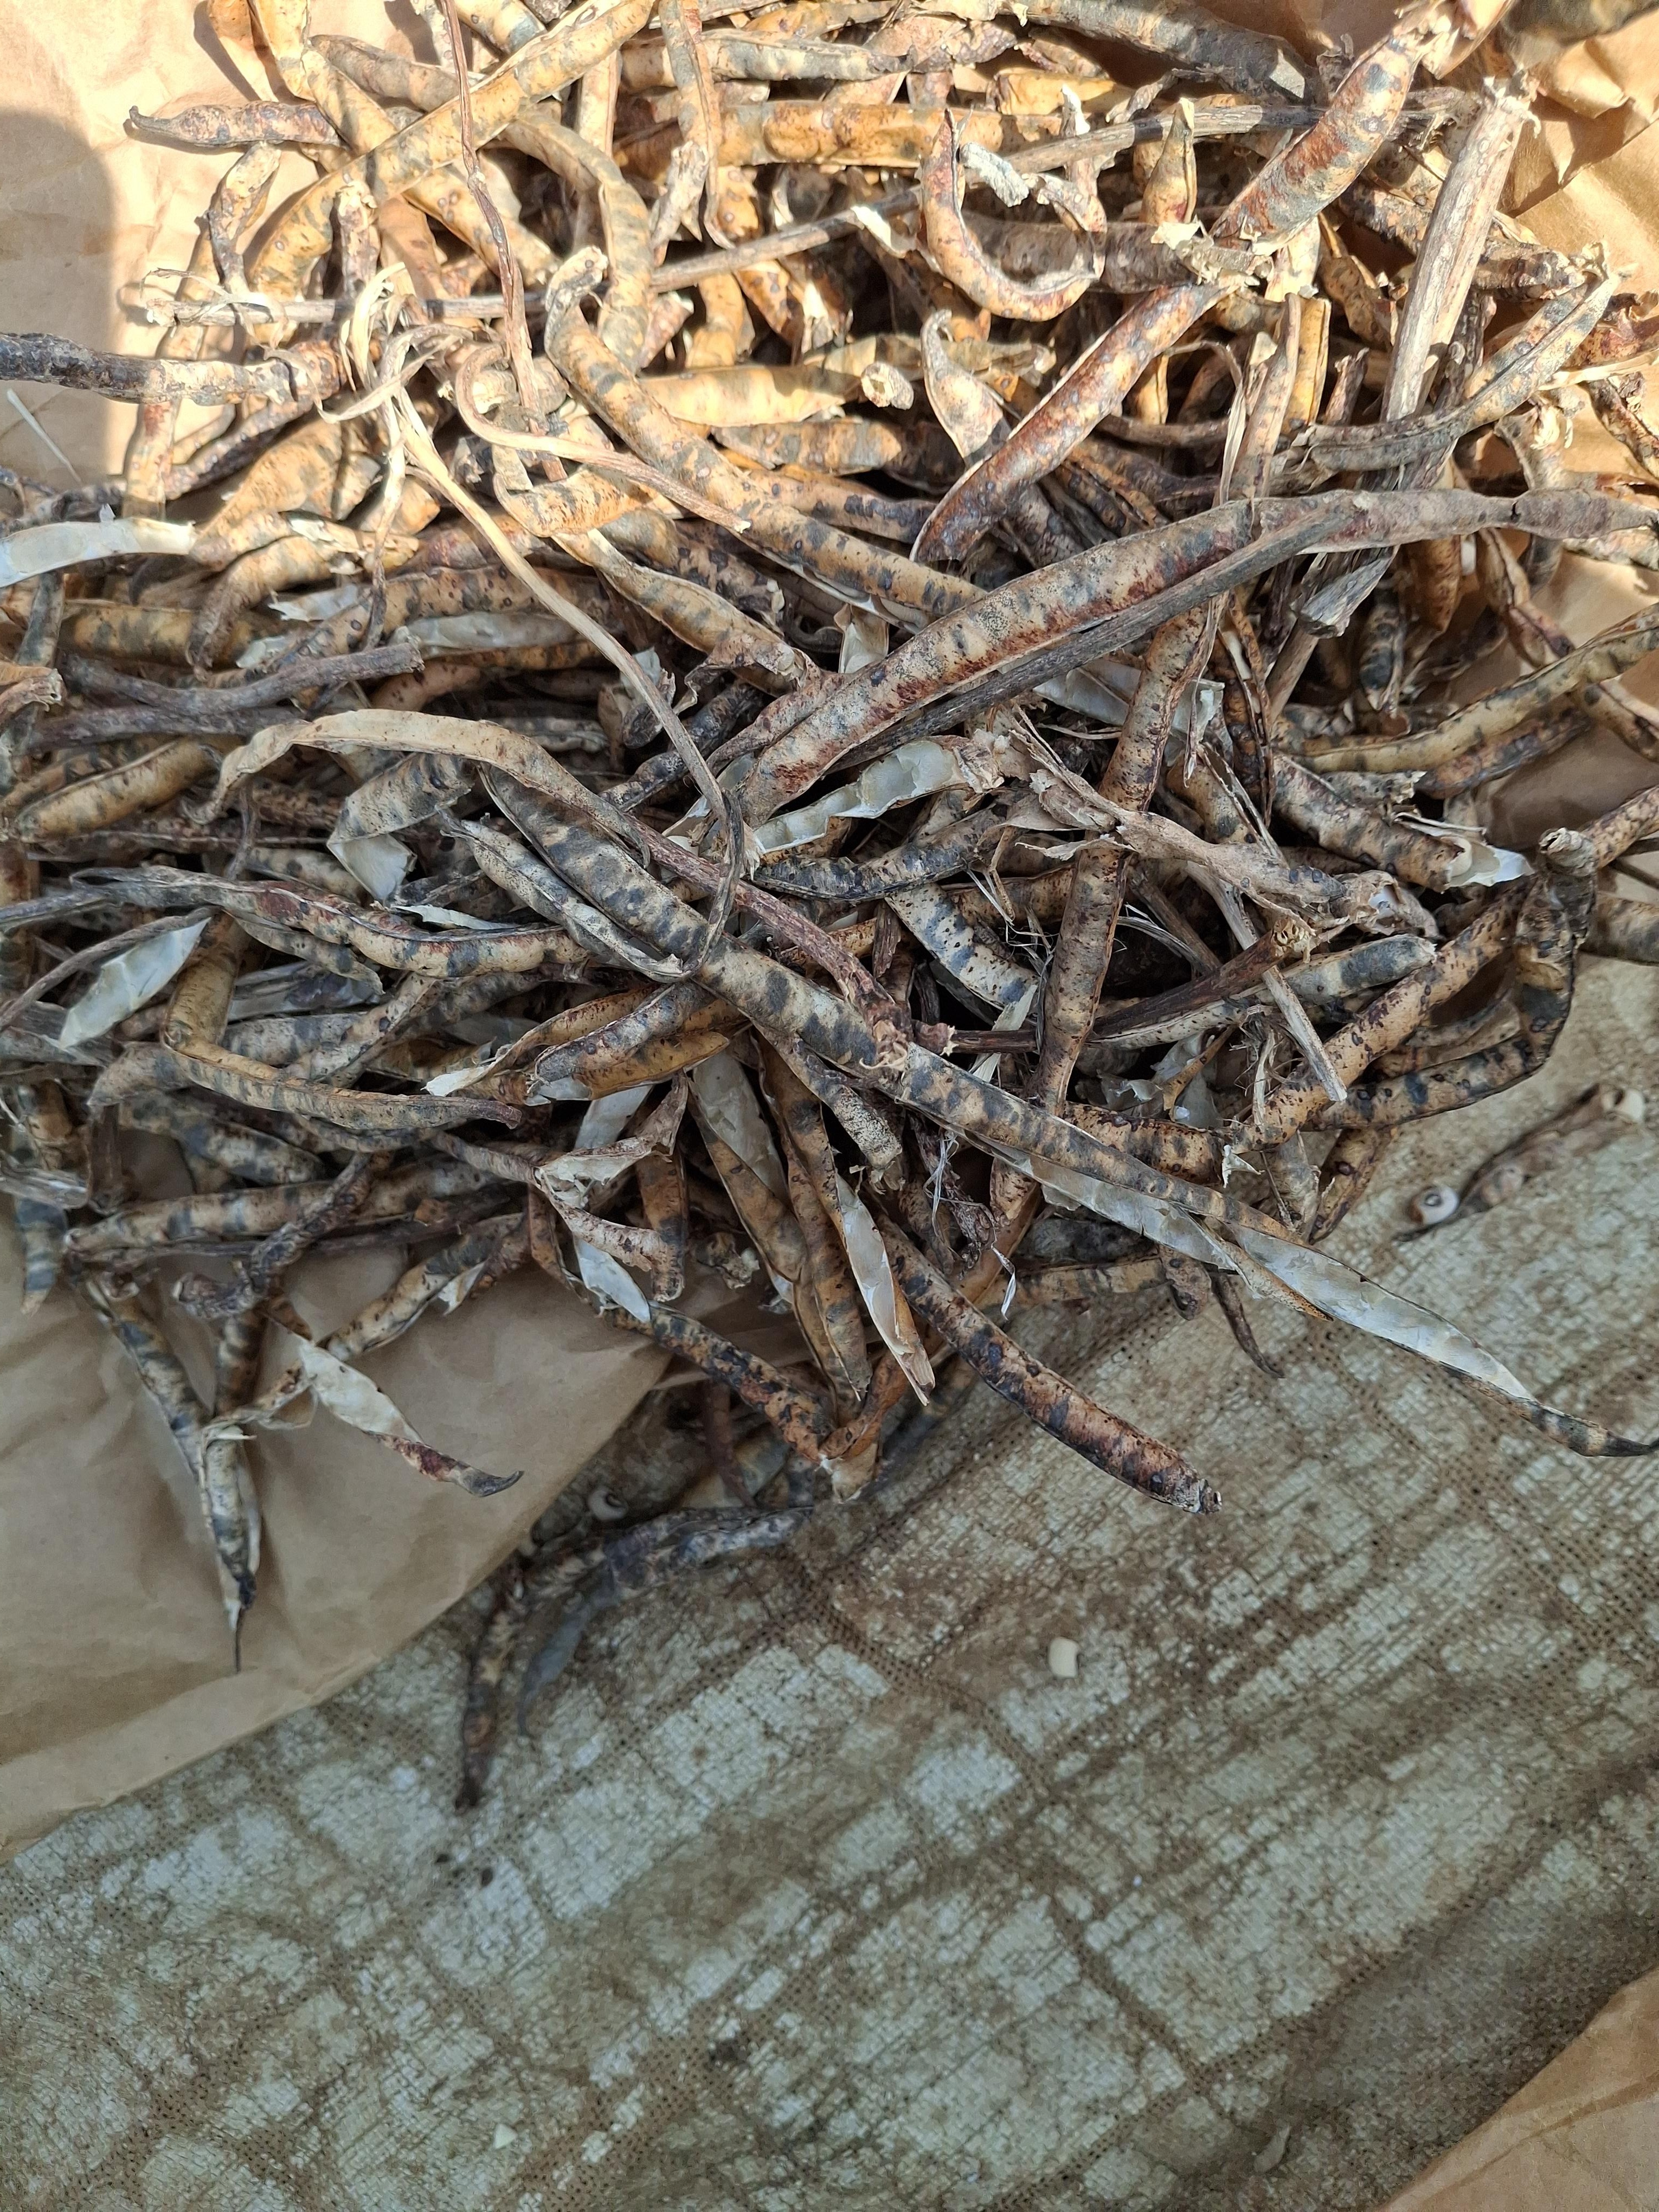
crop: cowpea
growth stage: harvest
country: Nigeria
